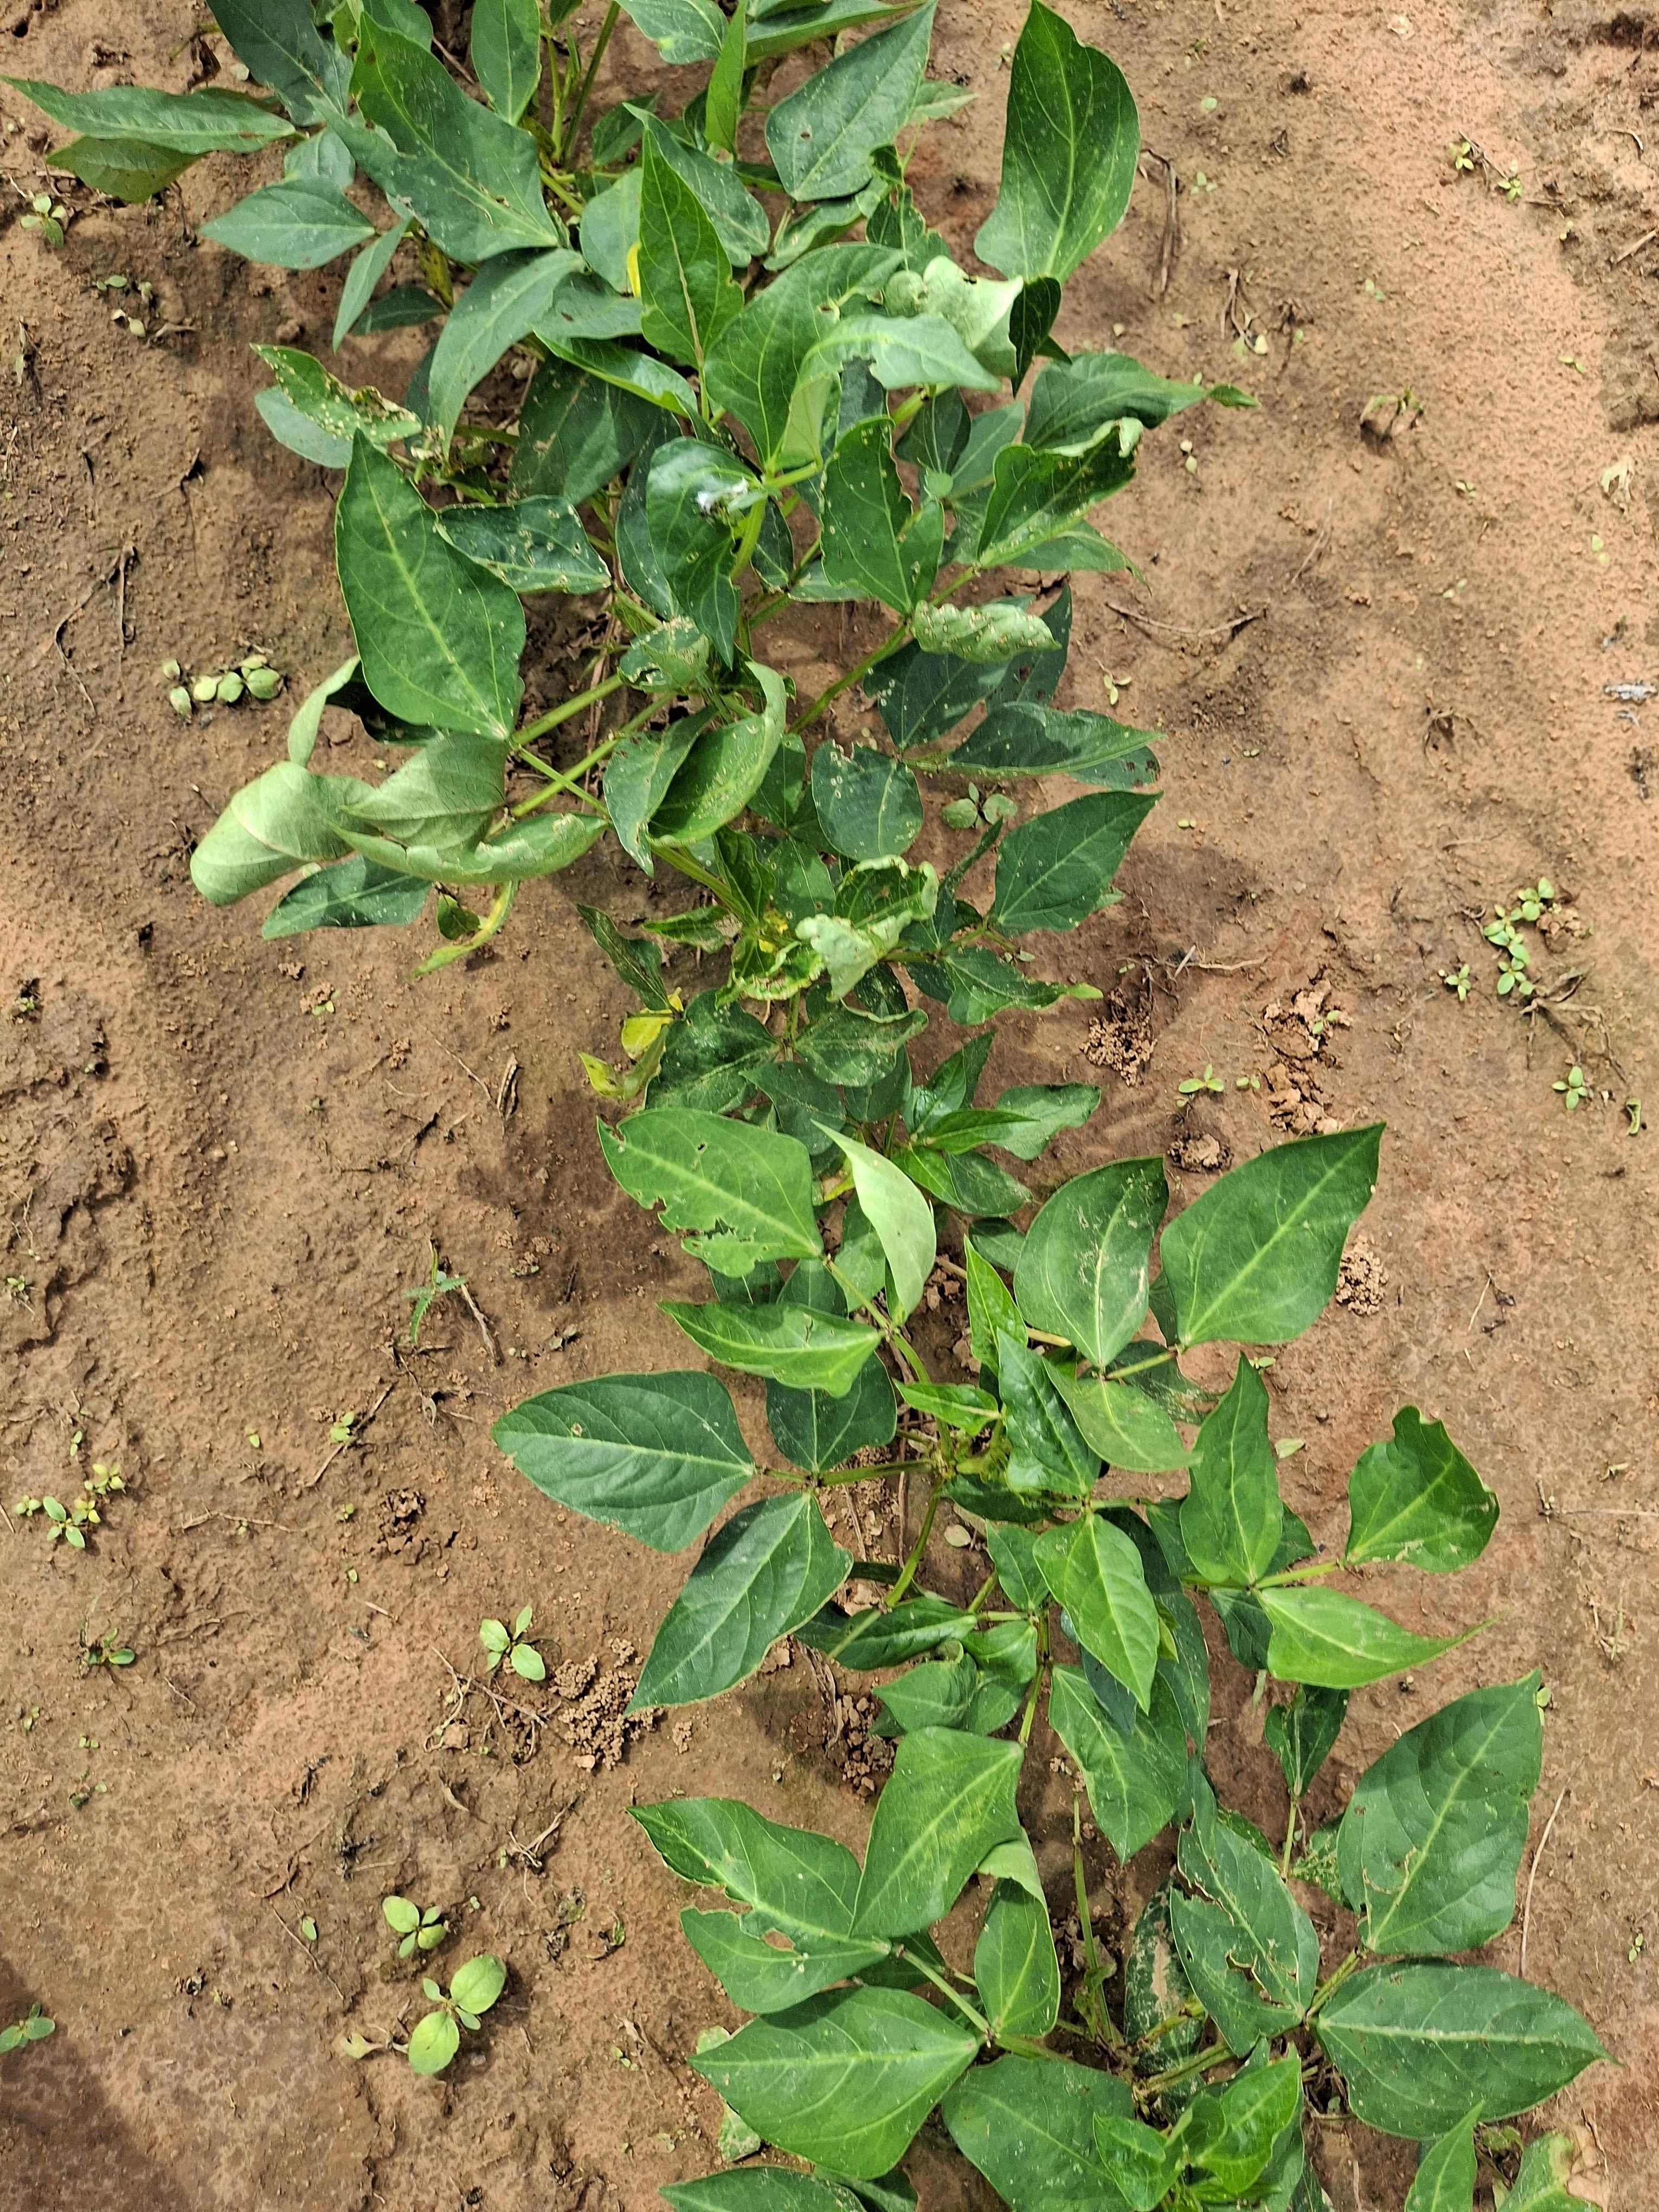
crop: cowpea
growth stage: vegetative
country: Nigeria
